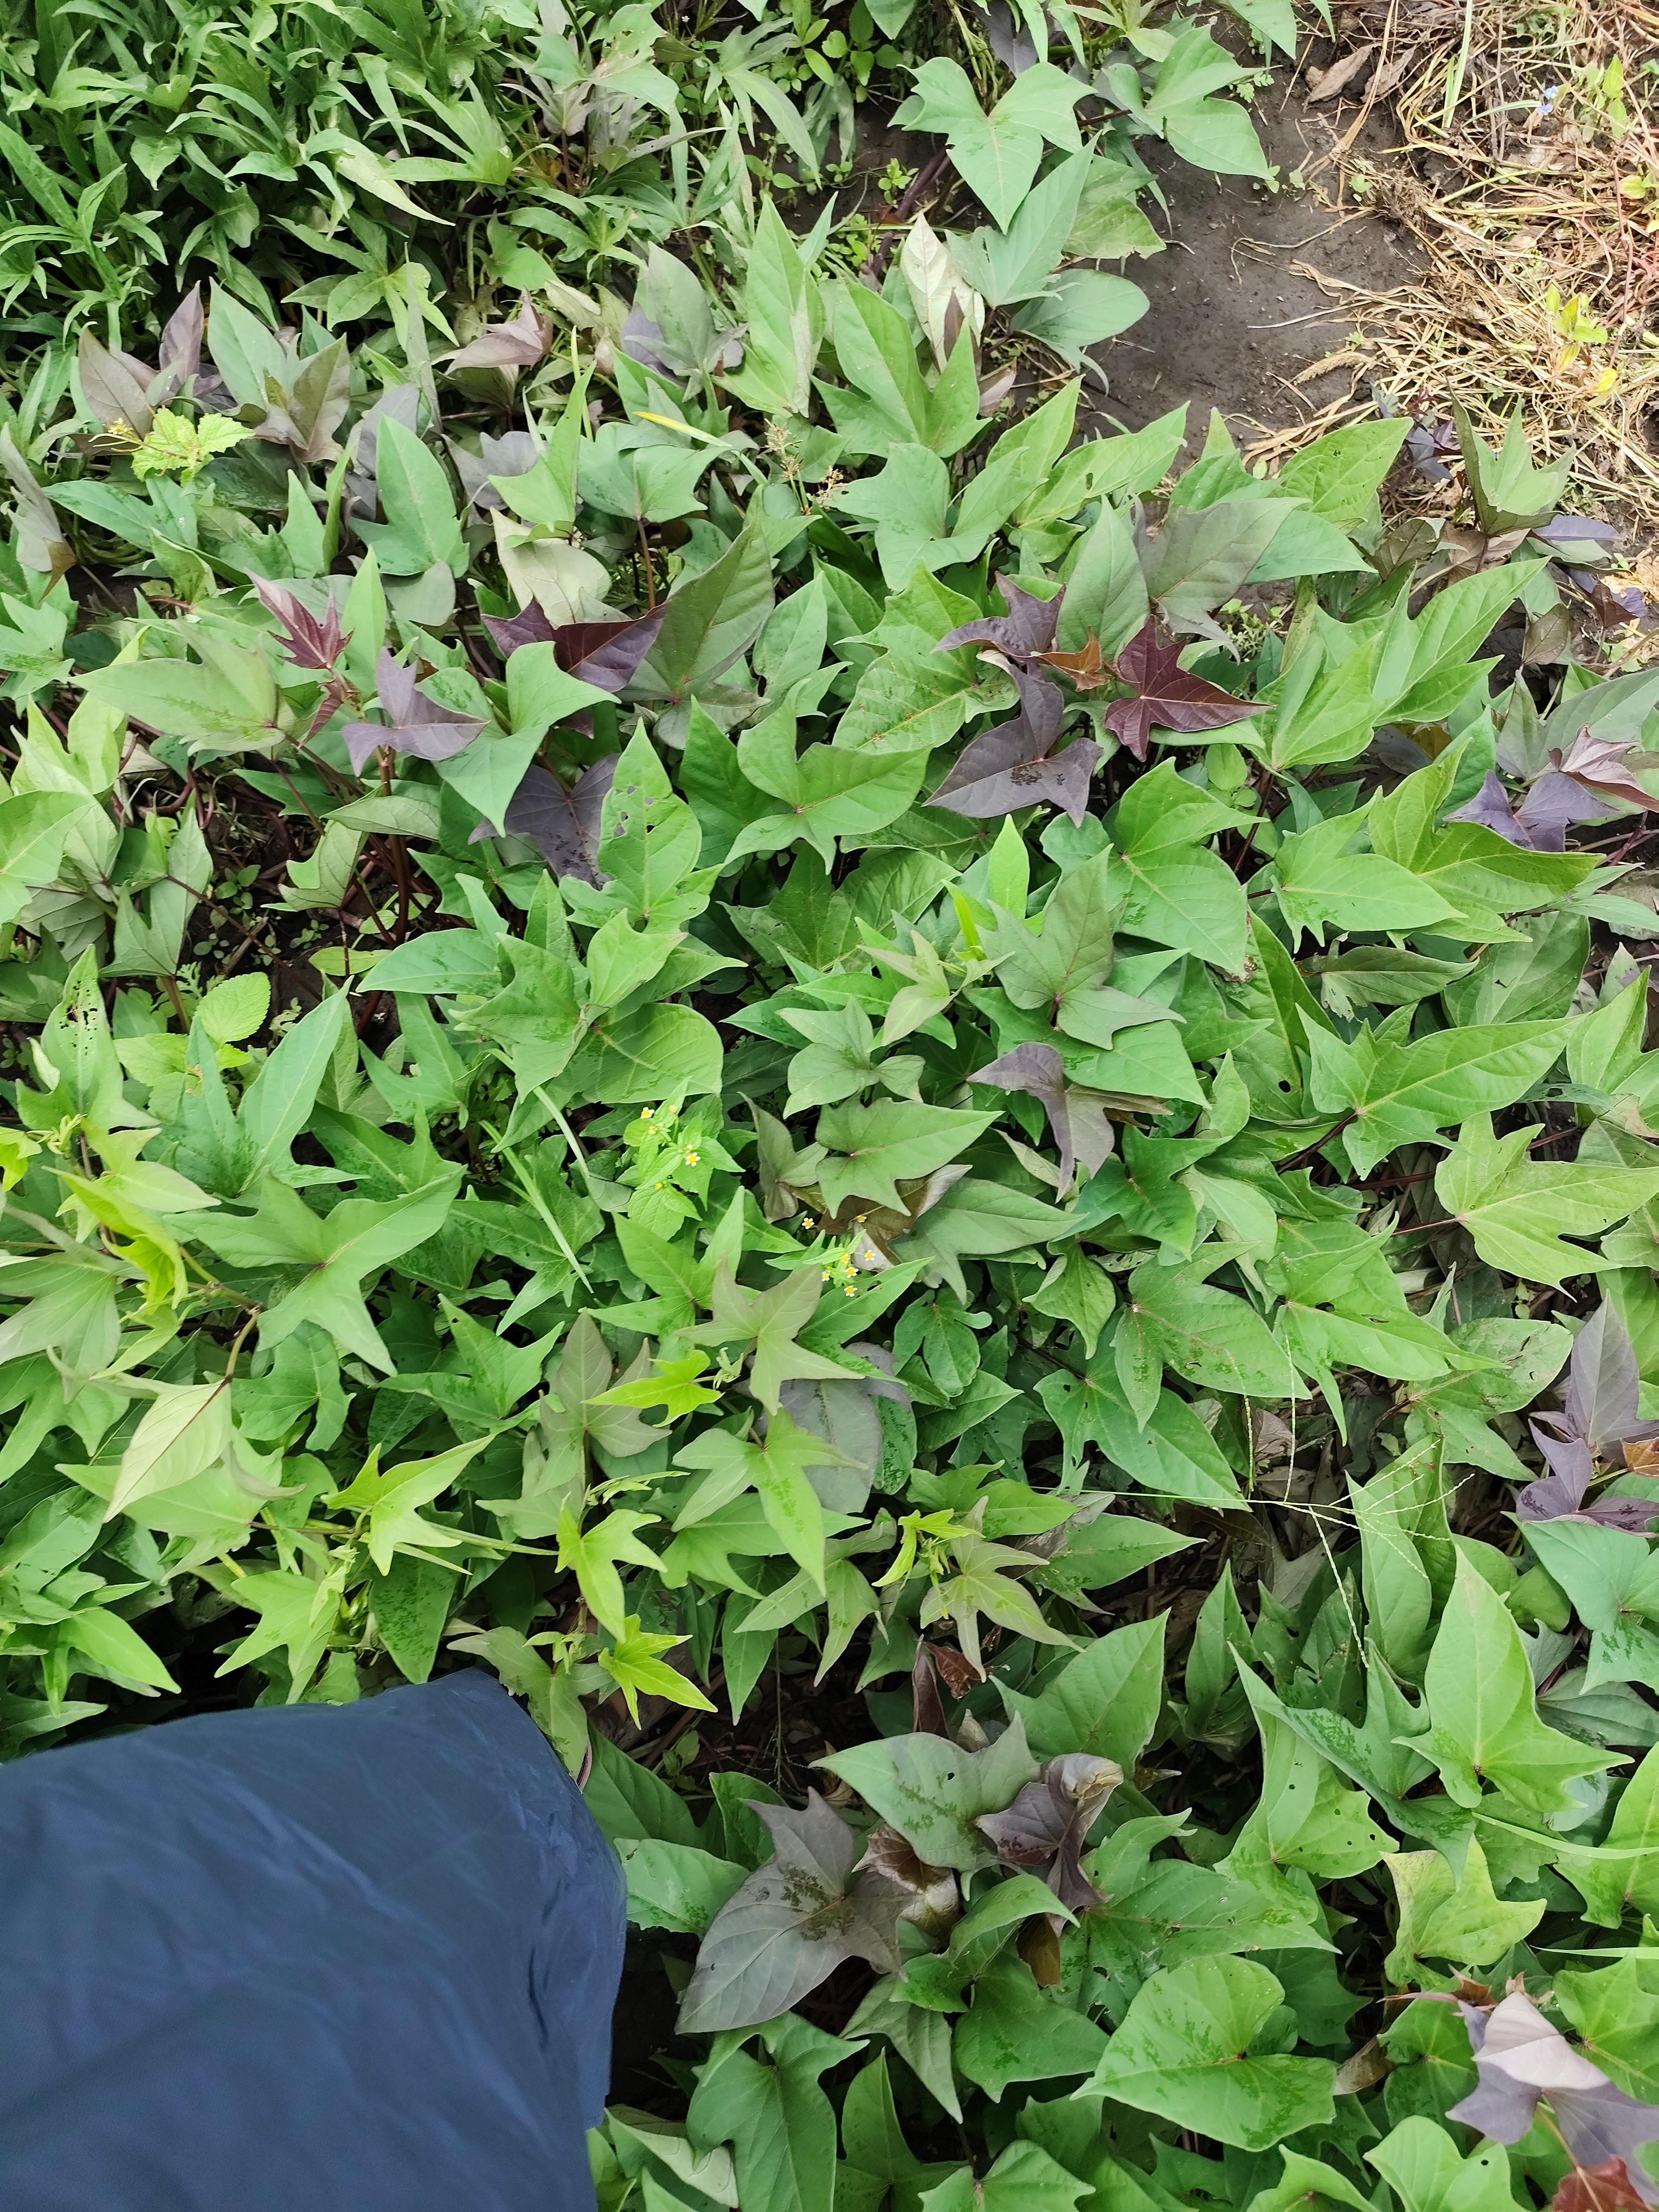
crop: sweet potato
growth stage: vegetative
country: Tanzania
